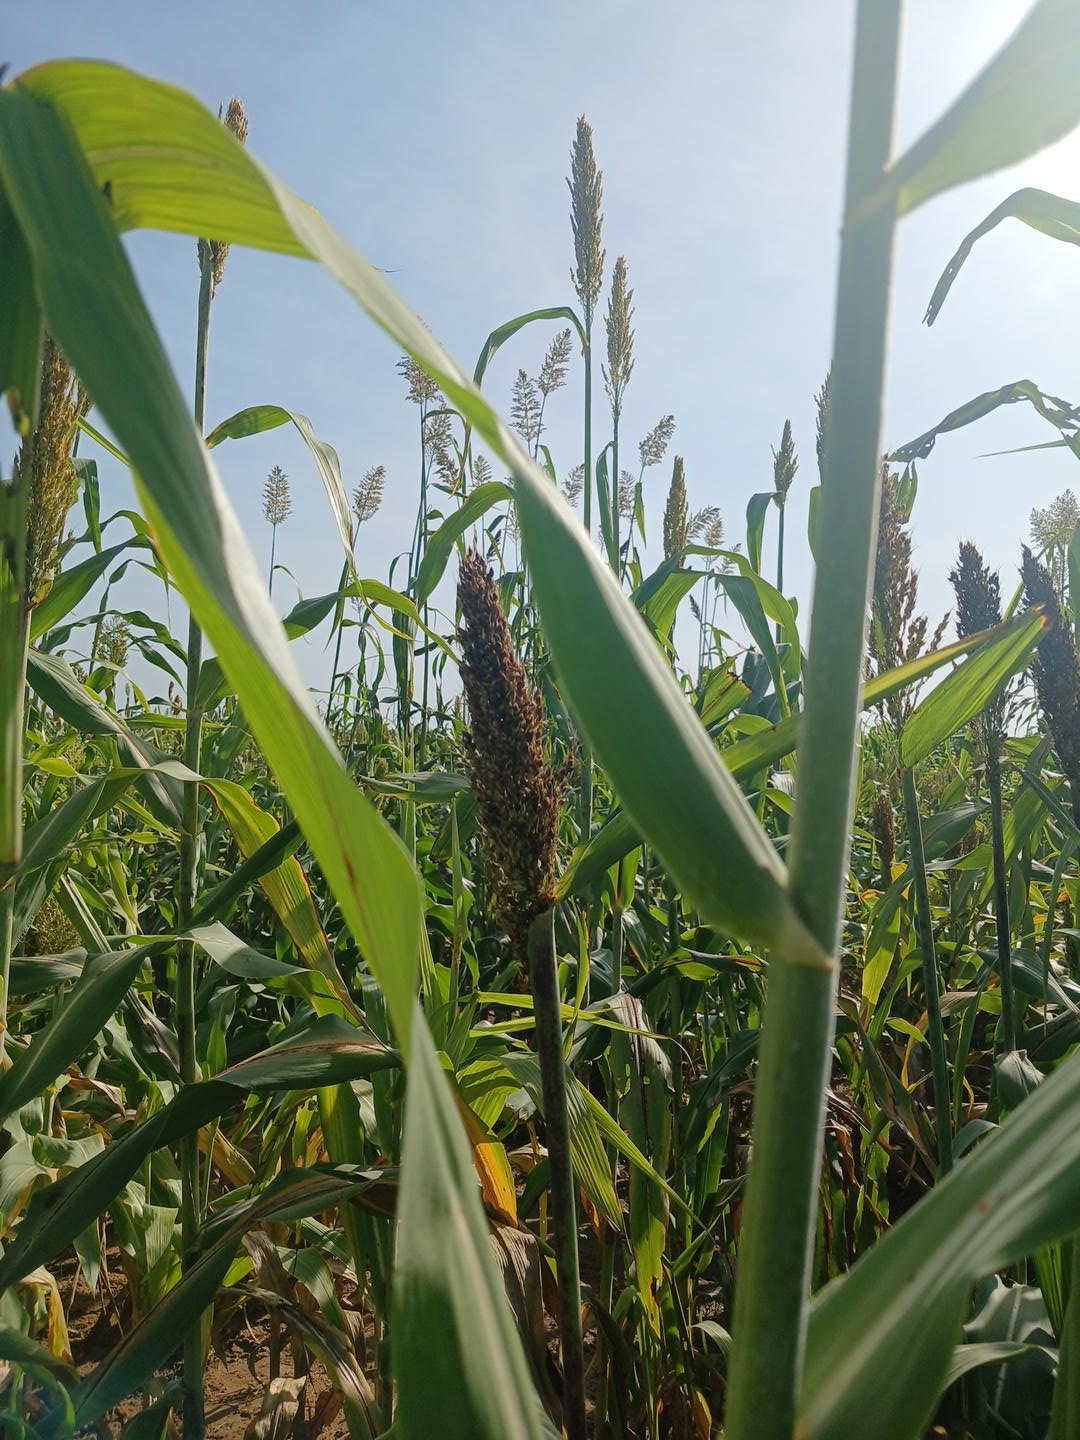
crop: sorghum
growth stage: filling grain
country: Senegal
